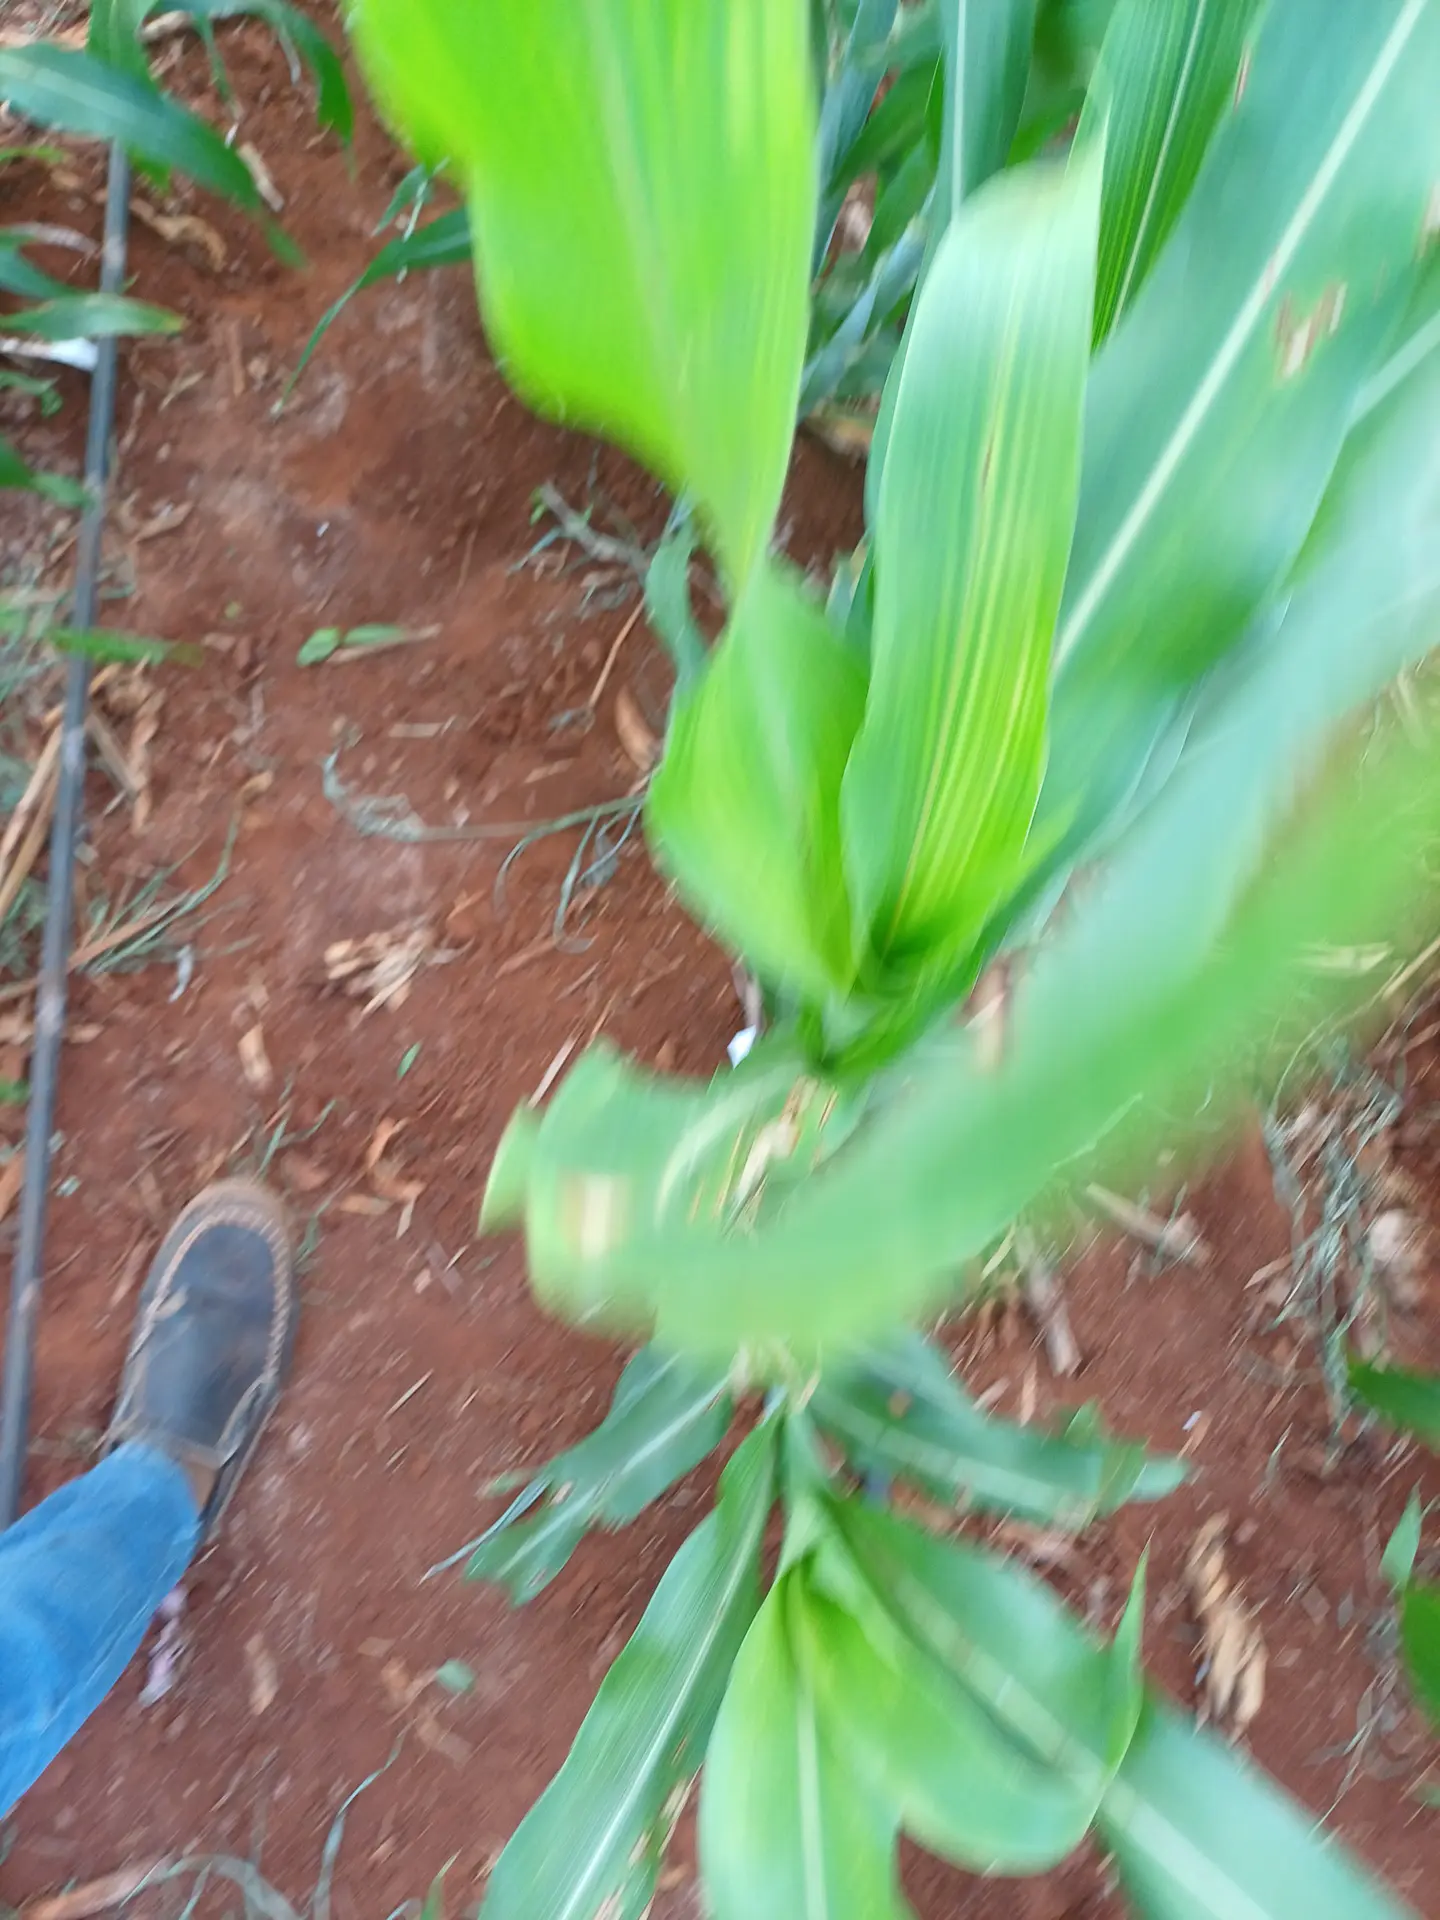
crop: sorghum
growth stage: vegetative
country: Kenya
